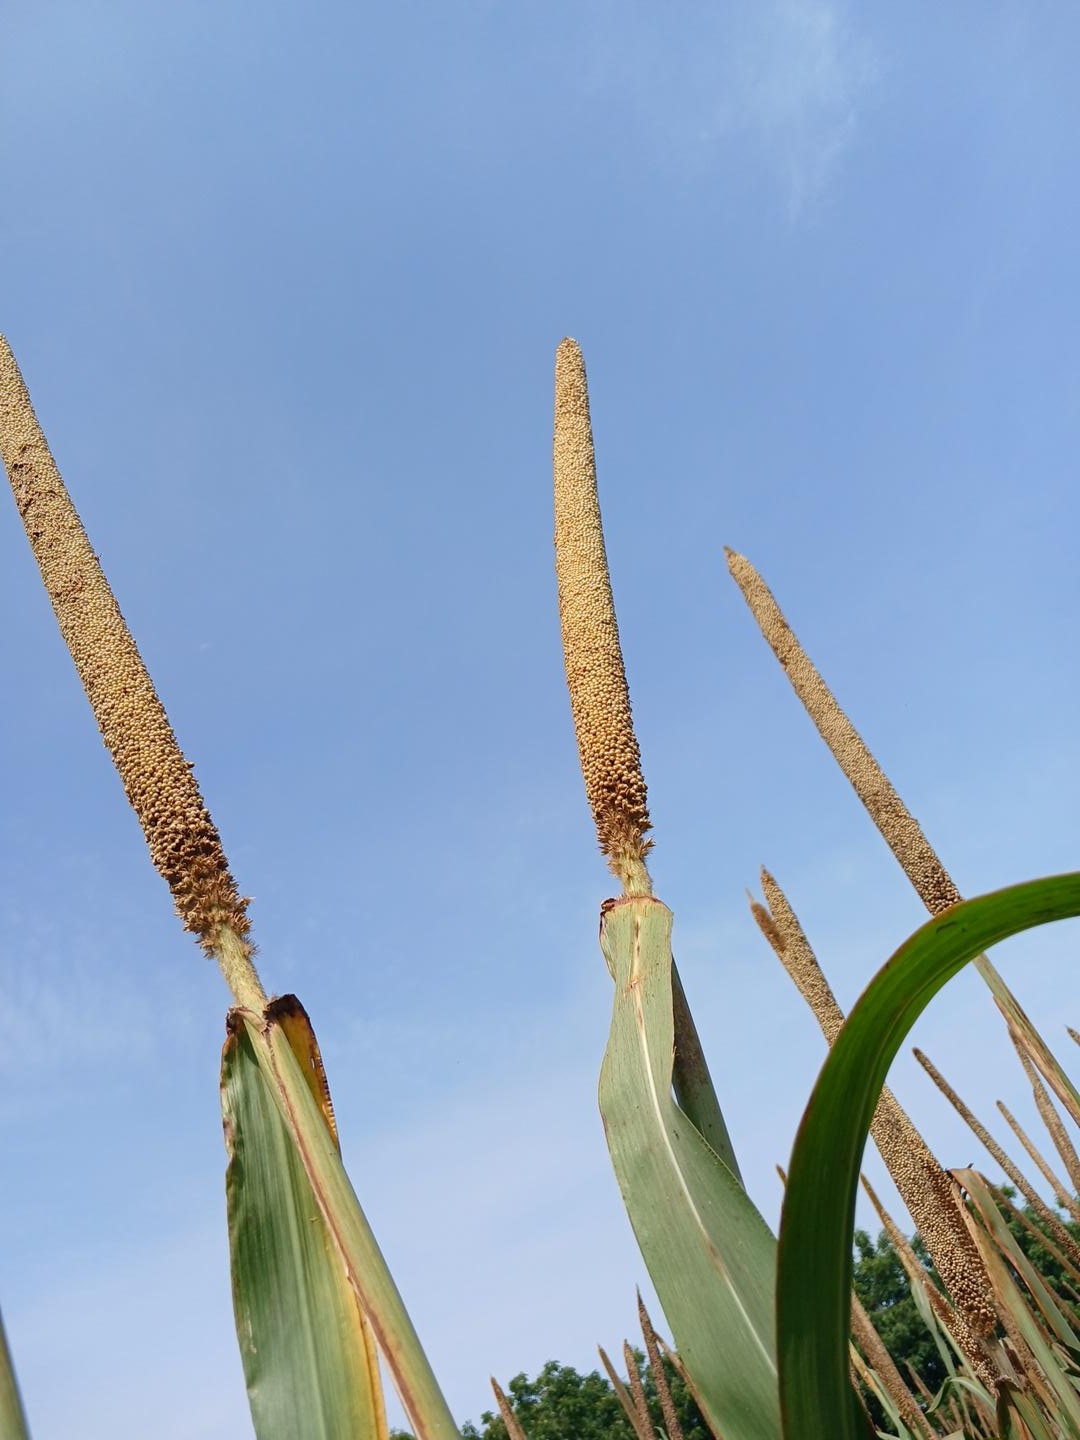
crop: pearl millet
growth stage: maturity
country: Senegal
